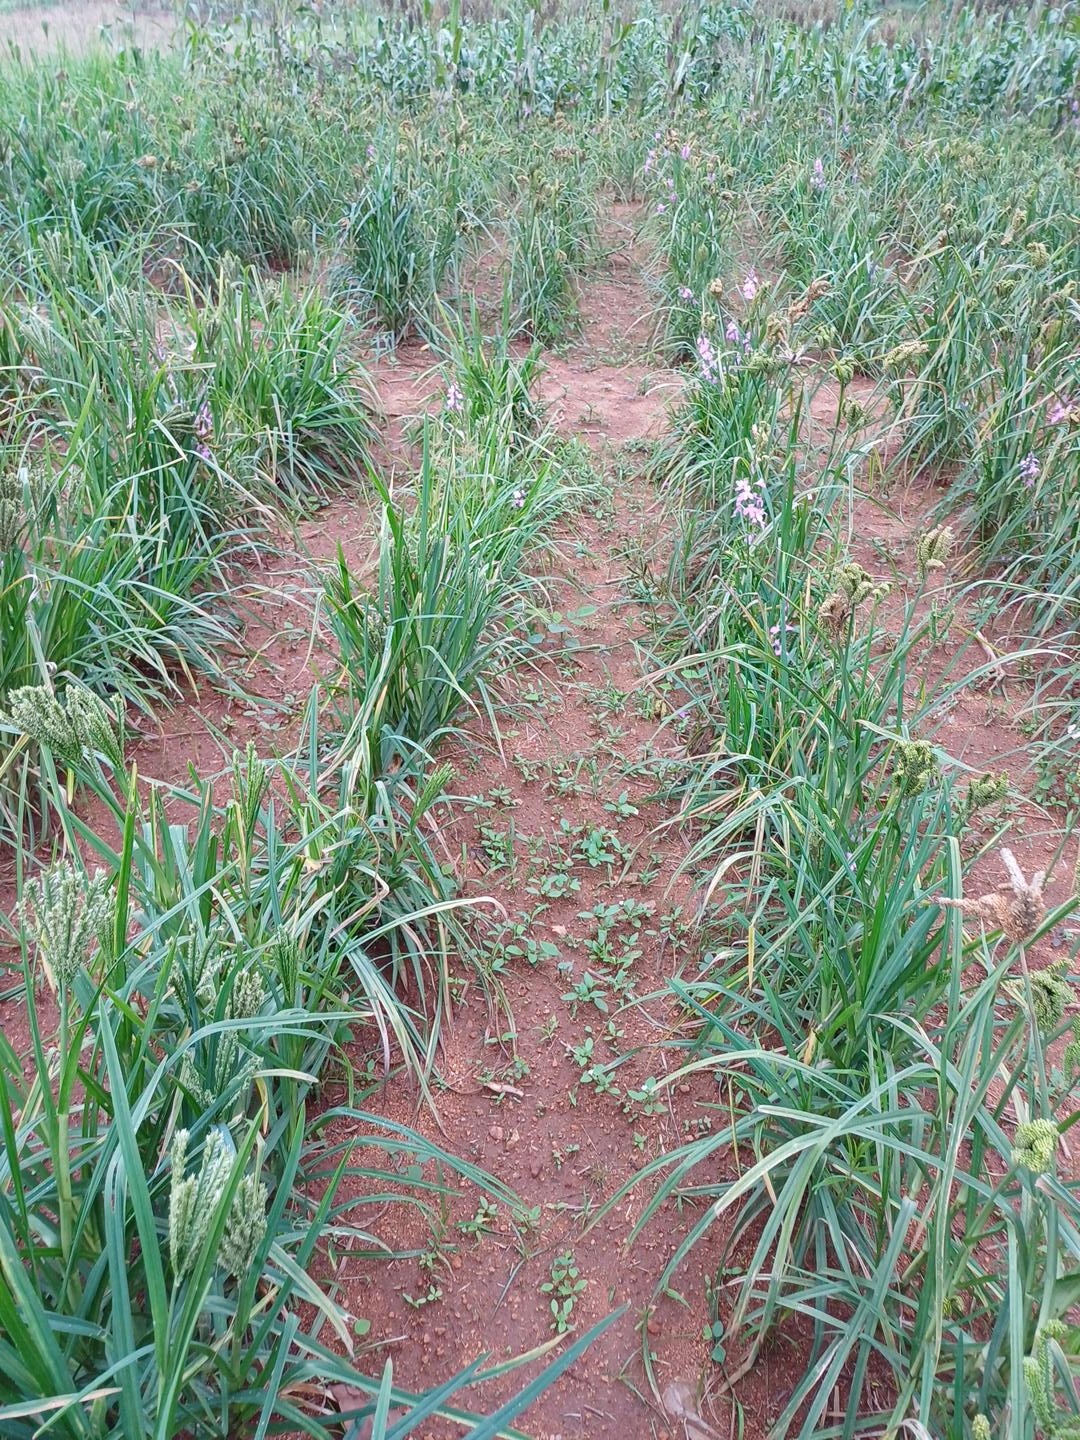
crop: finger millet
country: Kenya
